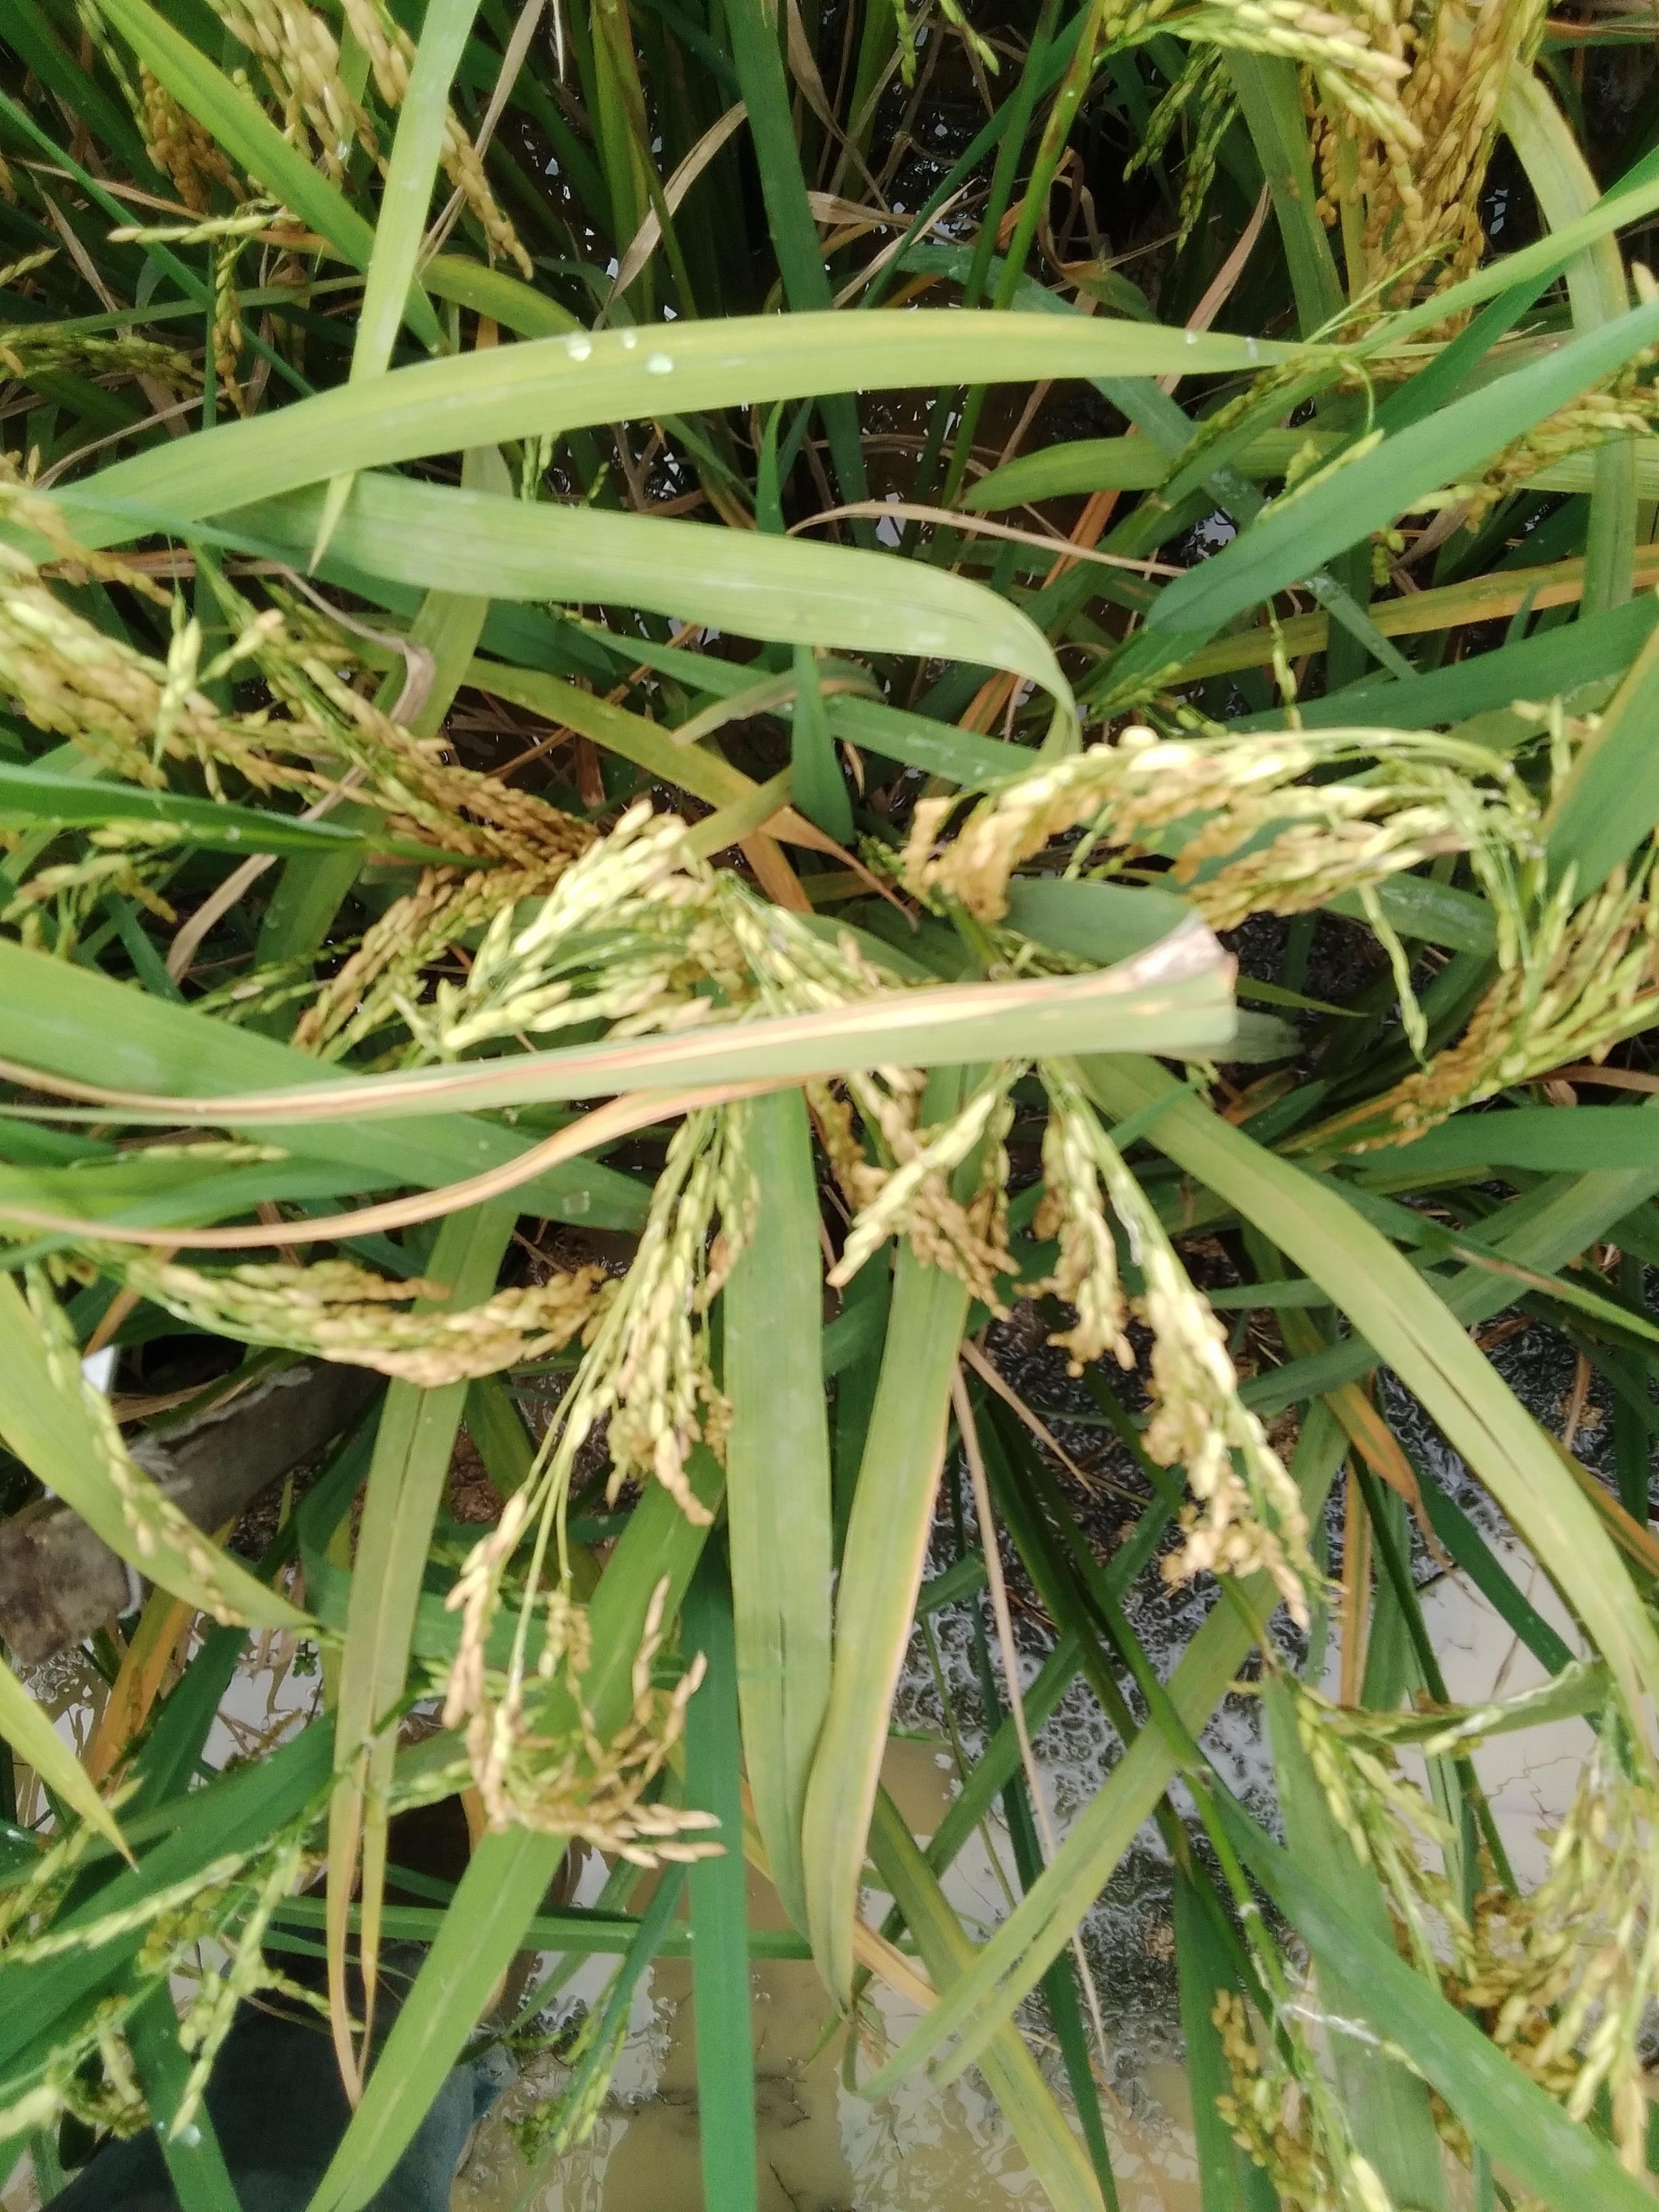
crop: rice
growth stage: ripening
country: Nigeria
